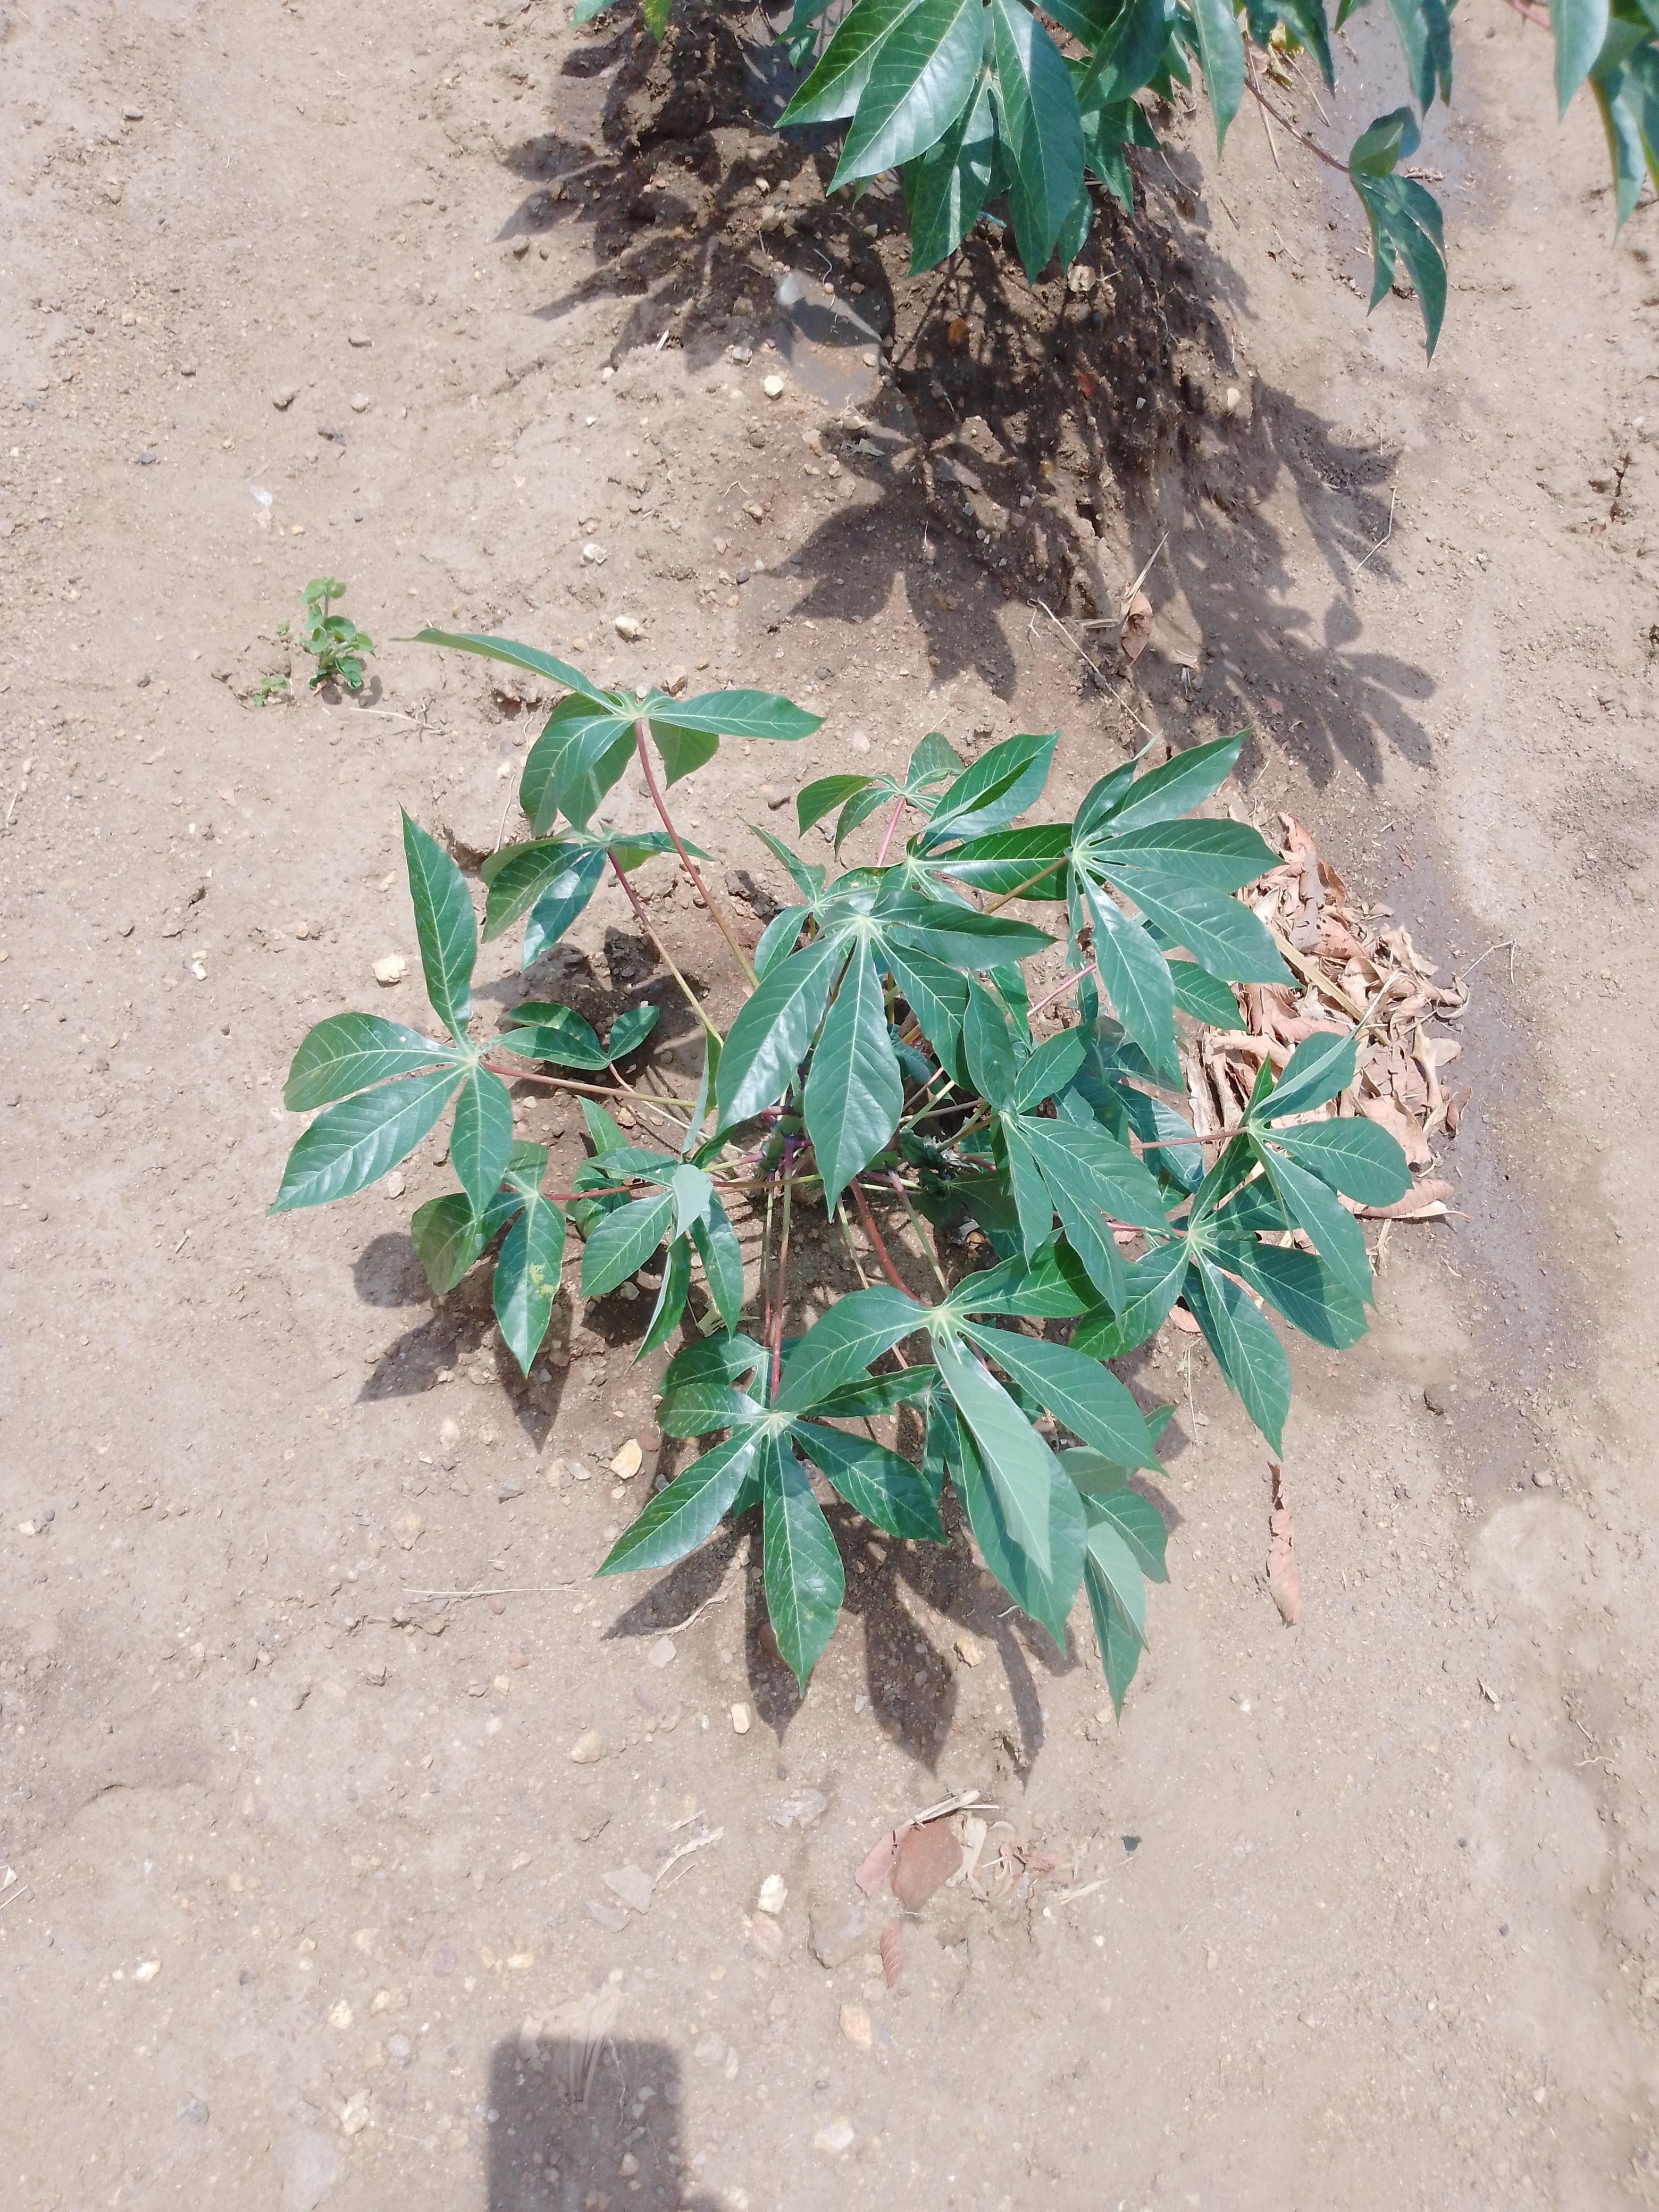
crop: cassava
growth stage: vegetative
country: Malawi
